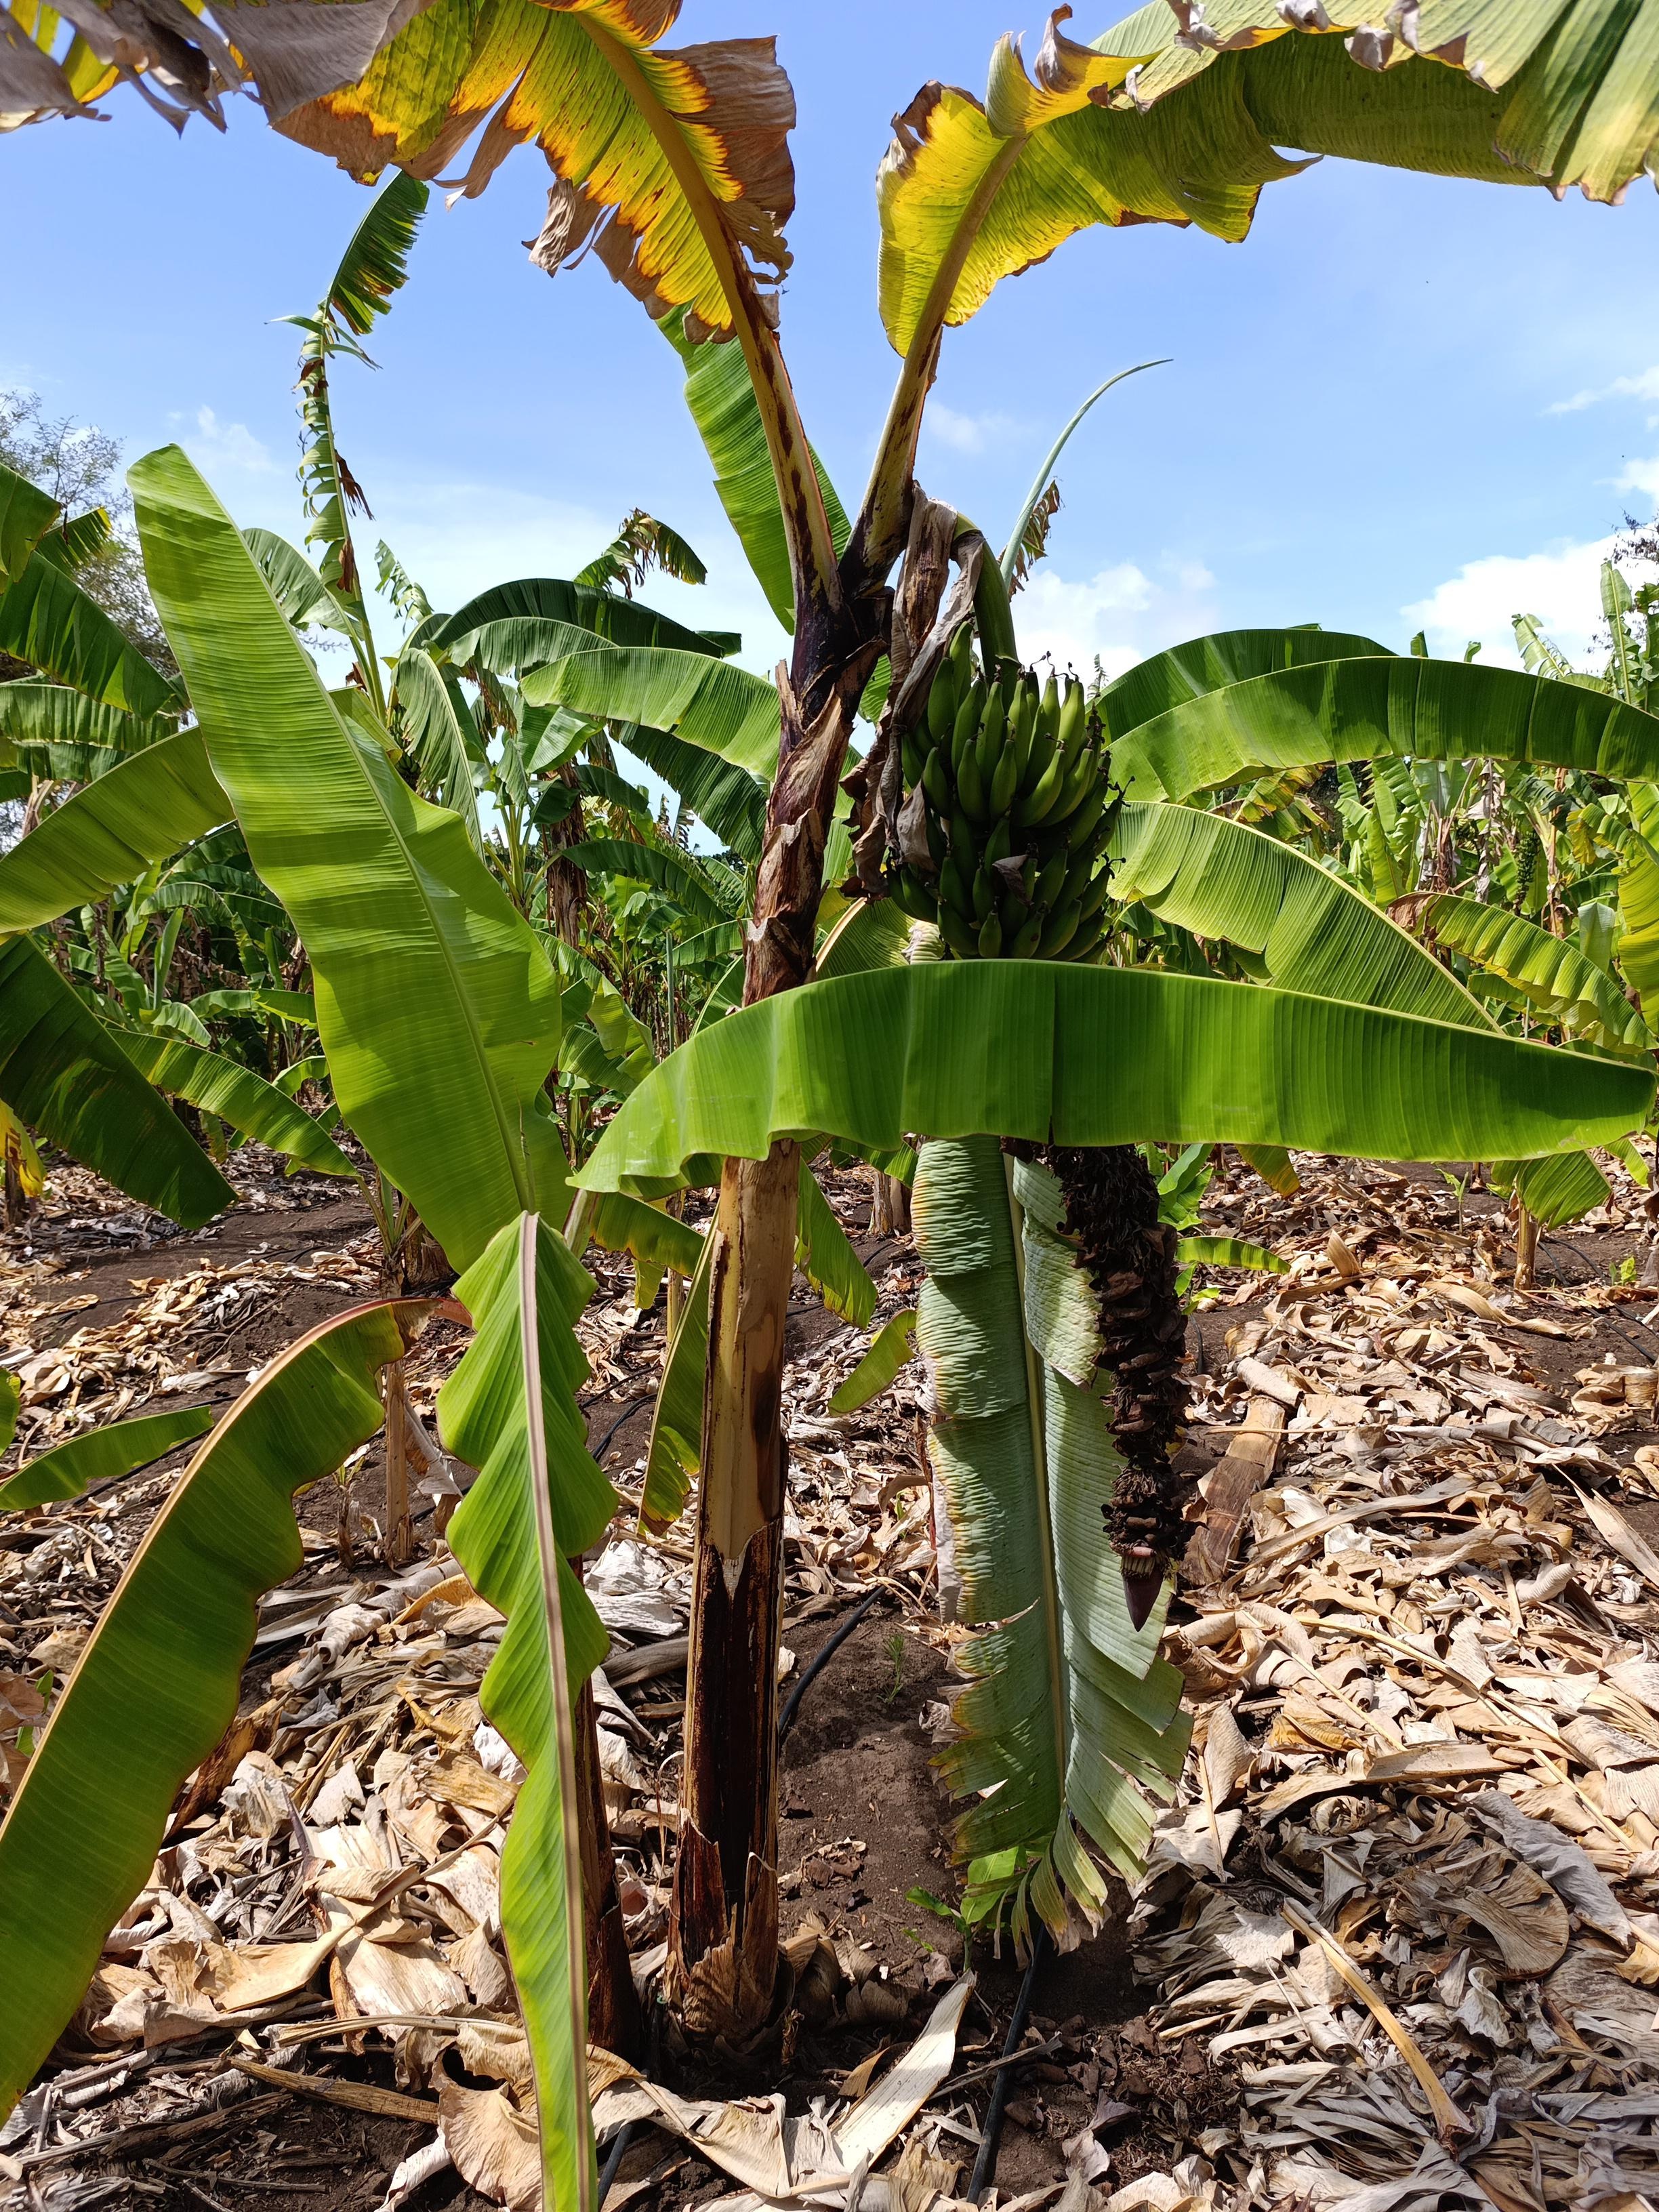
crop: banana
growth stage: development fruit
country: Tanzania
